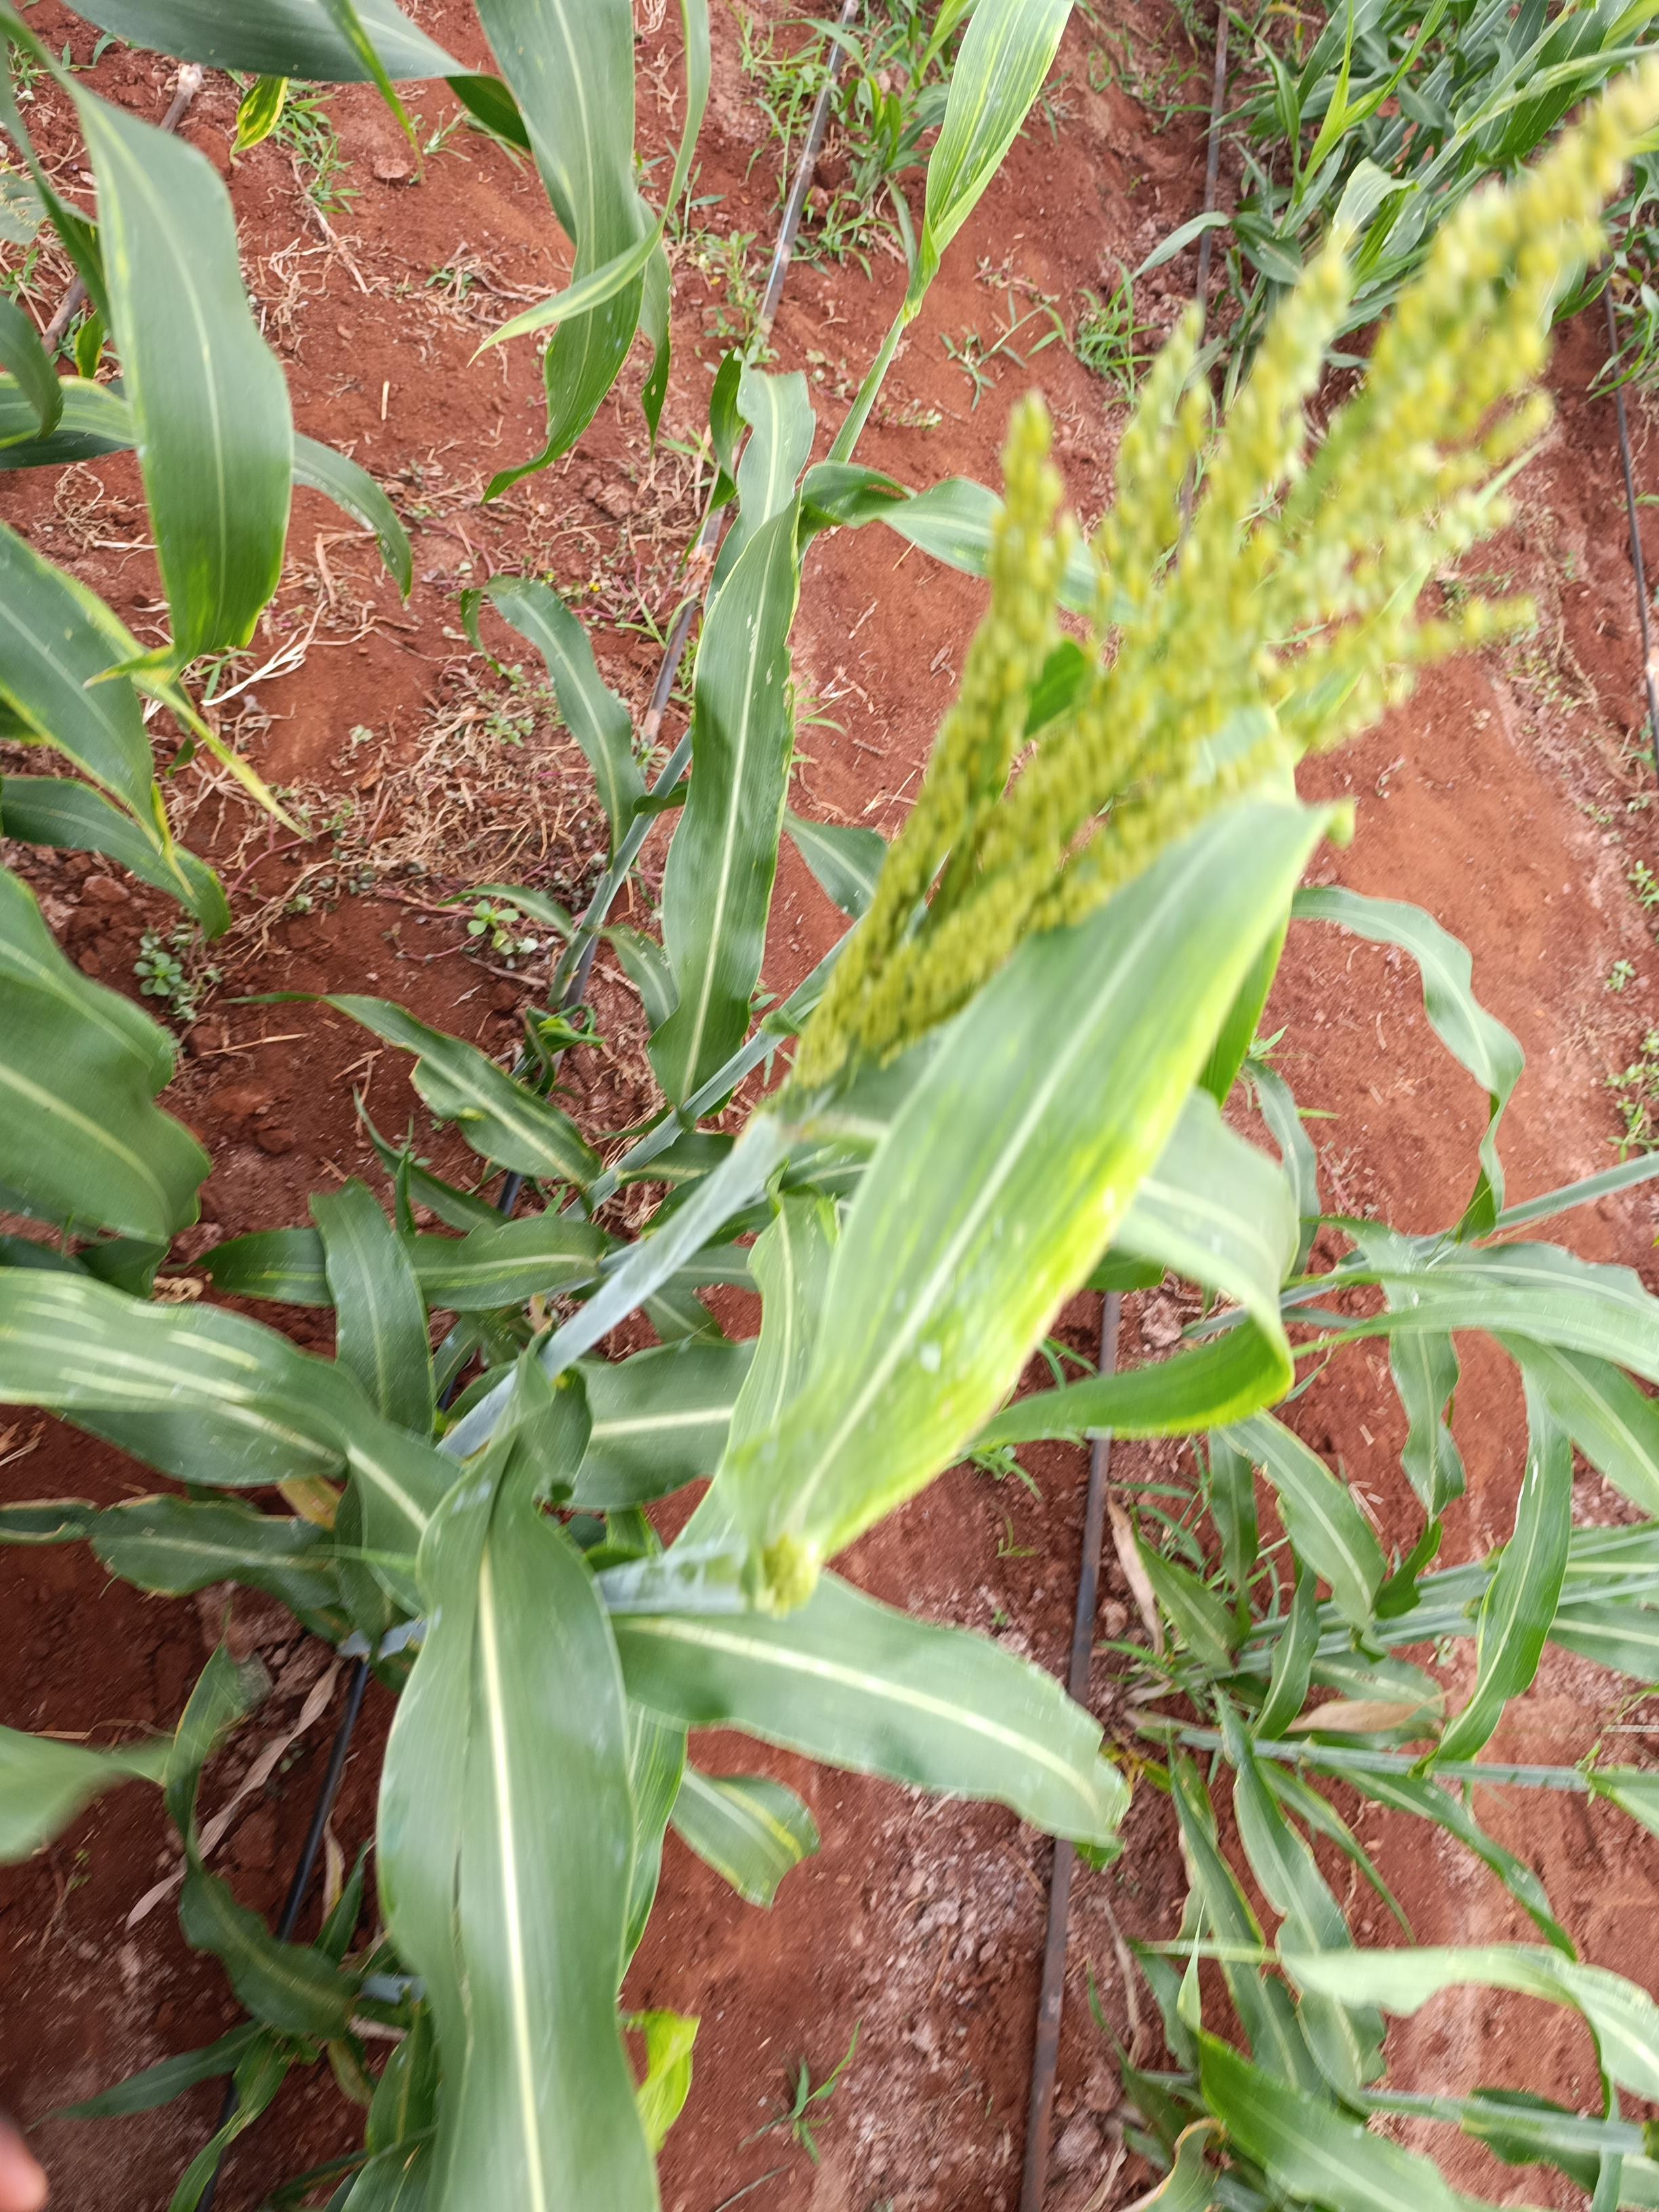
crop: sorghum
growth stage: flowering
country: Kenya
